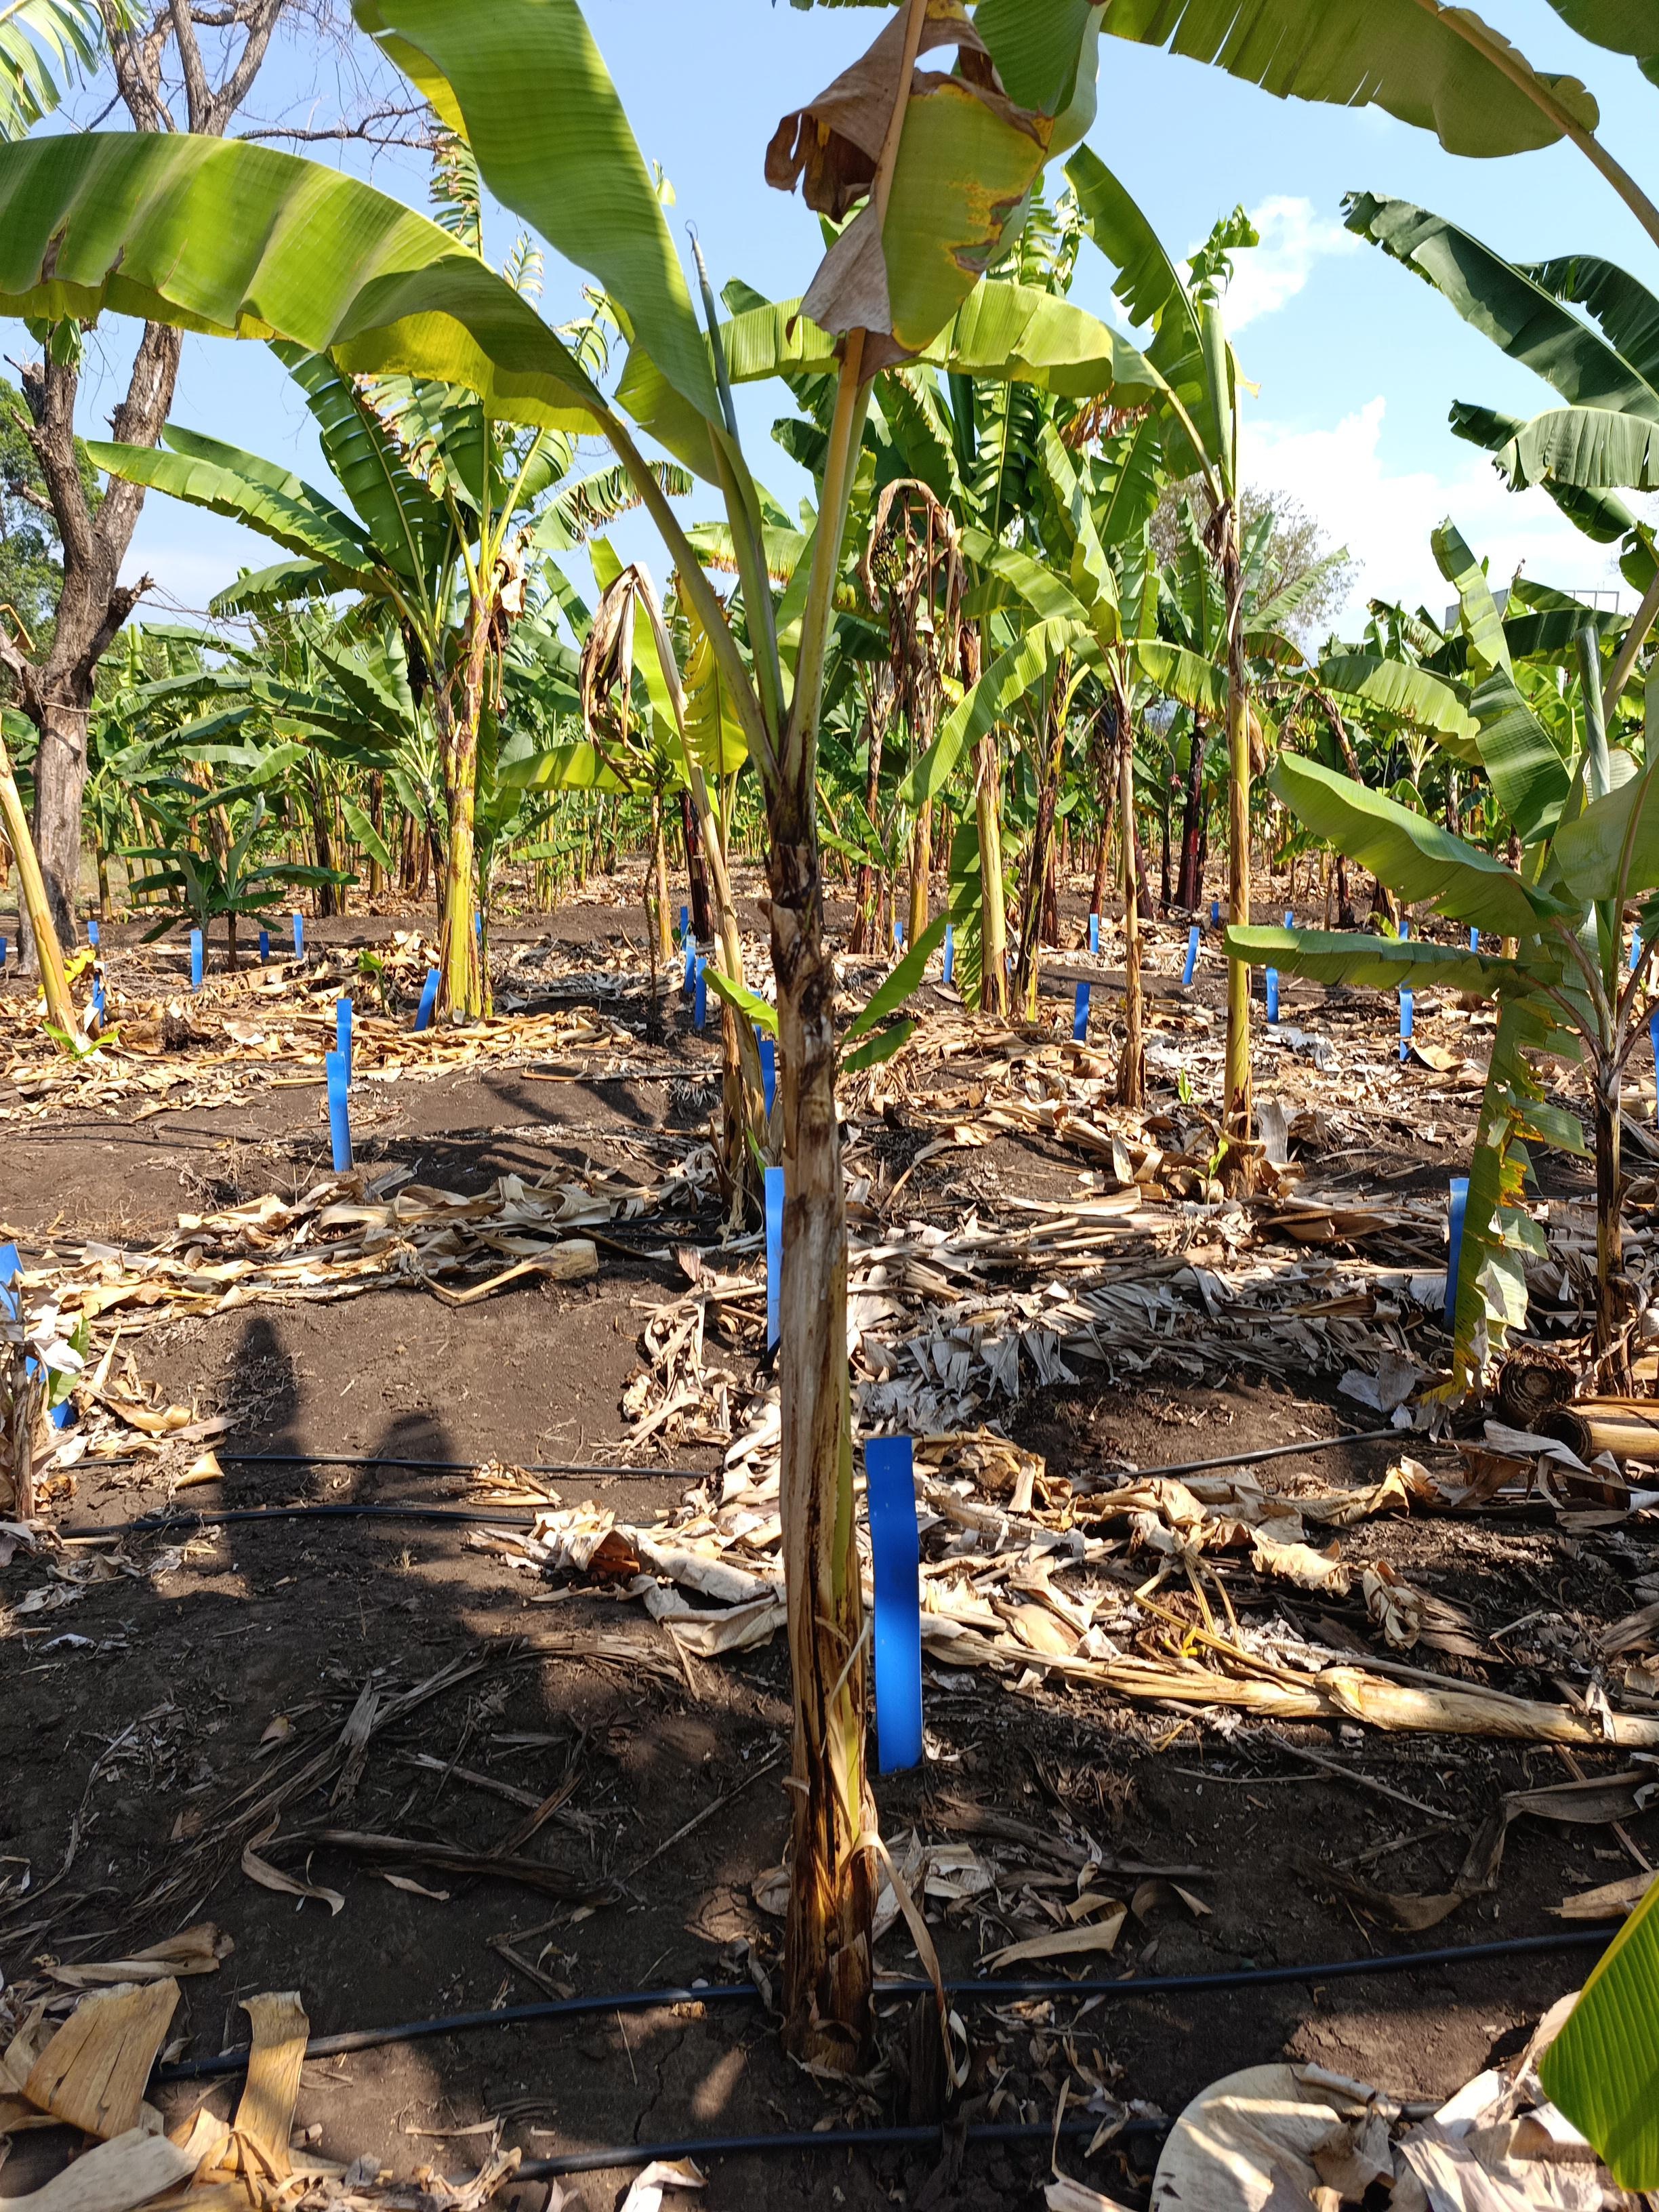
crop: banana
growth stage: vegetative
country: Tanzania
